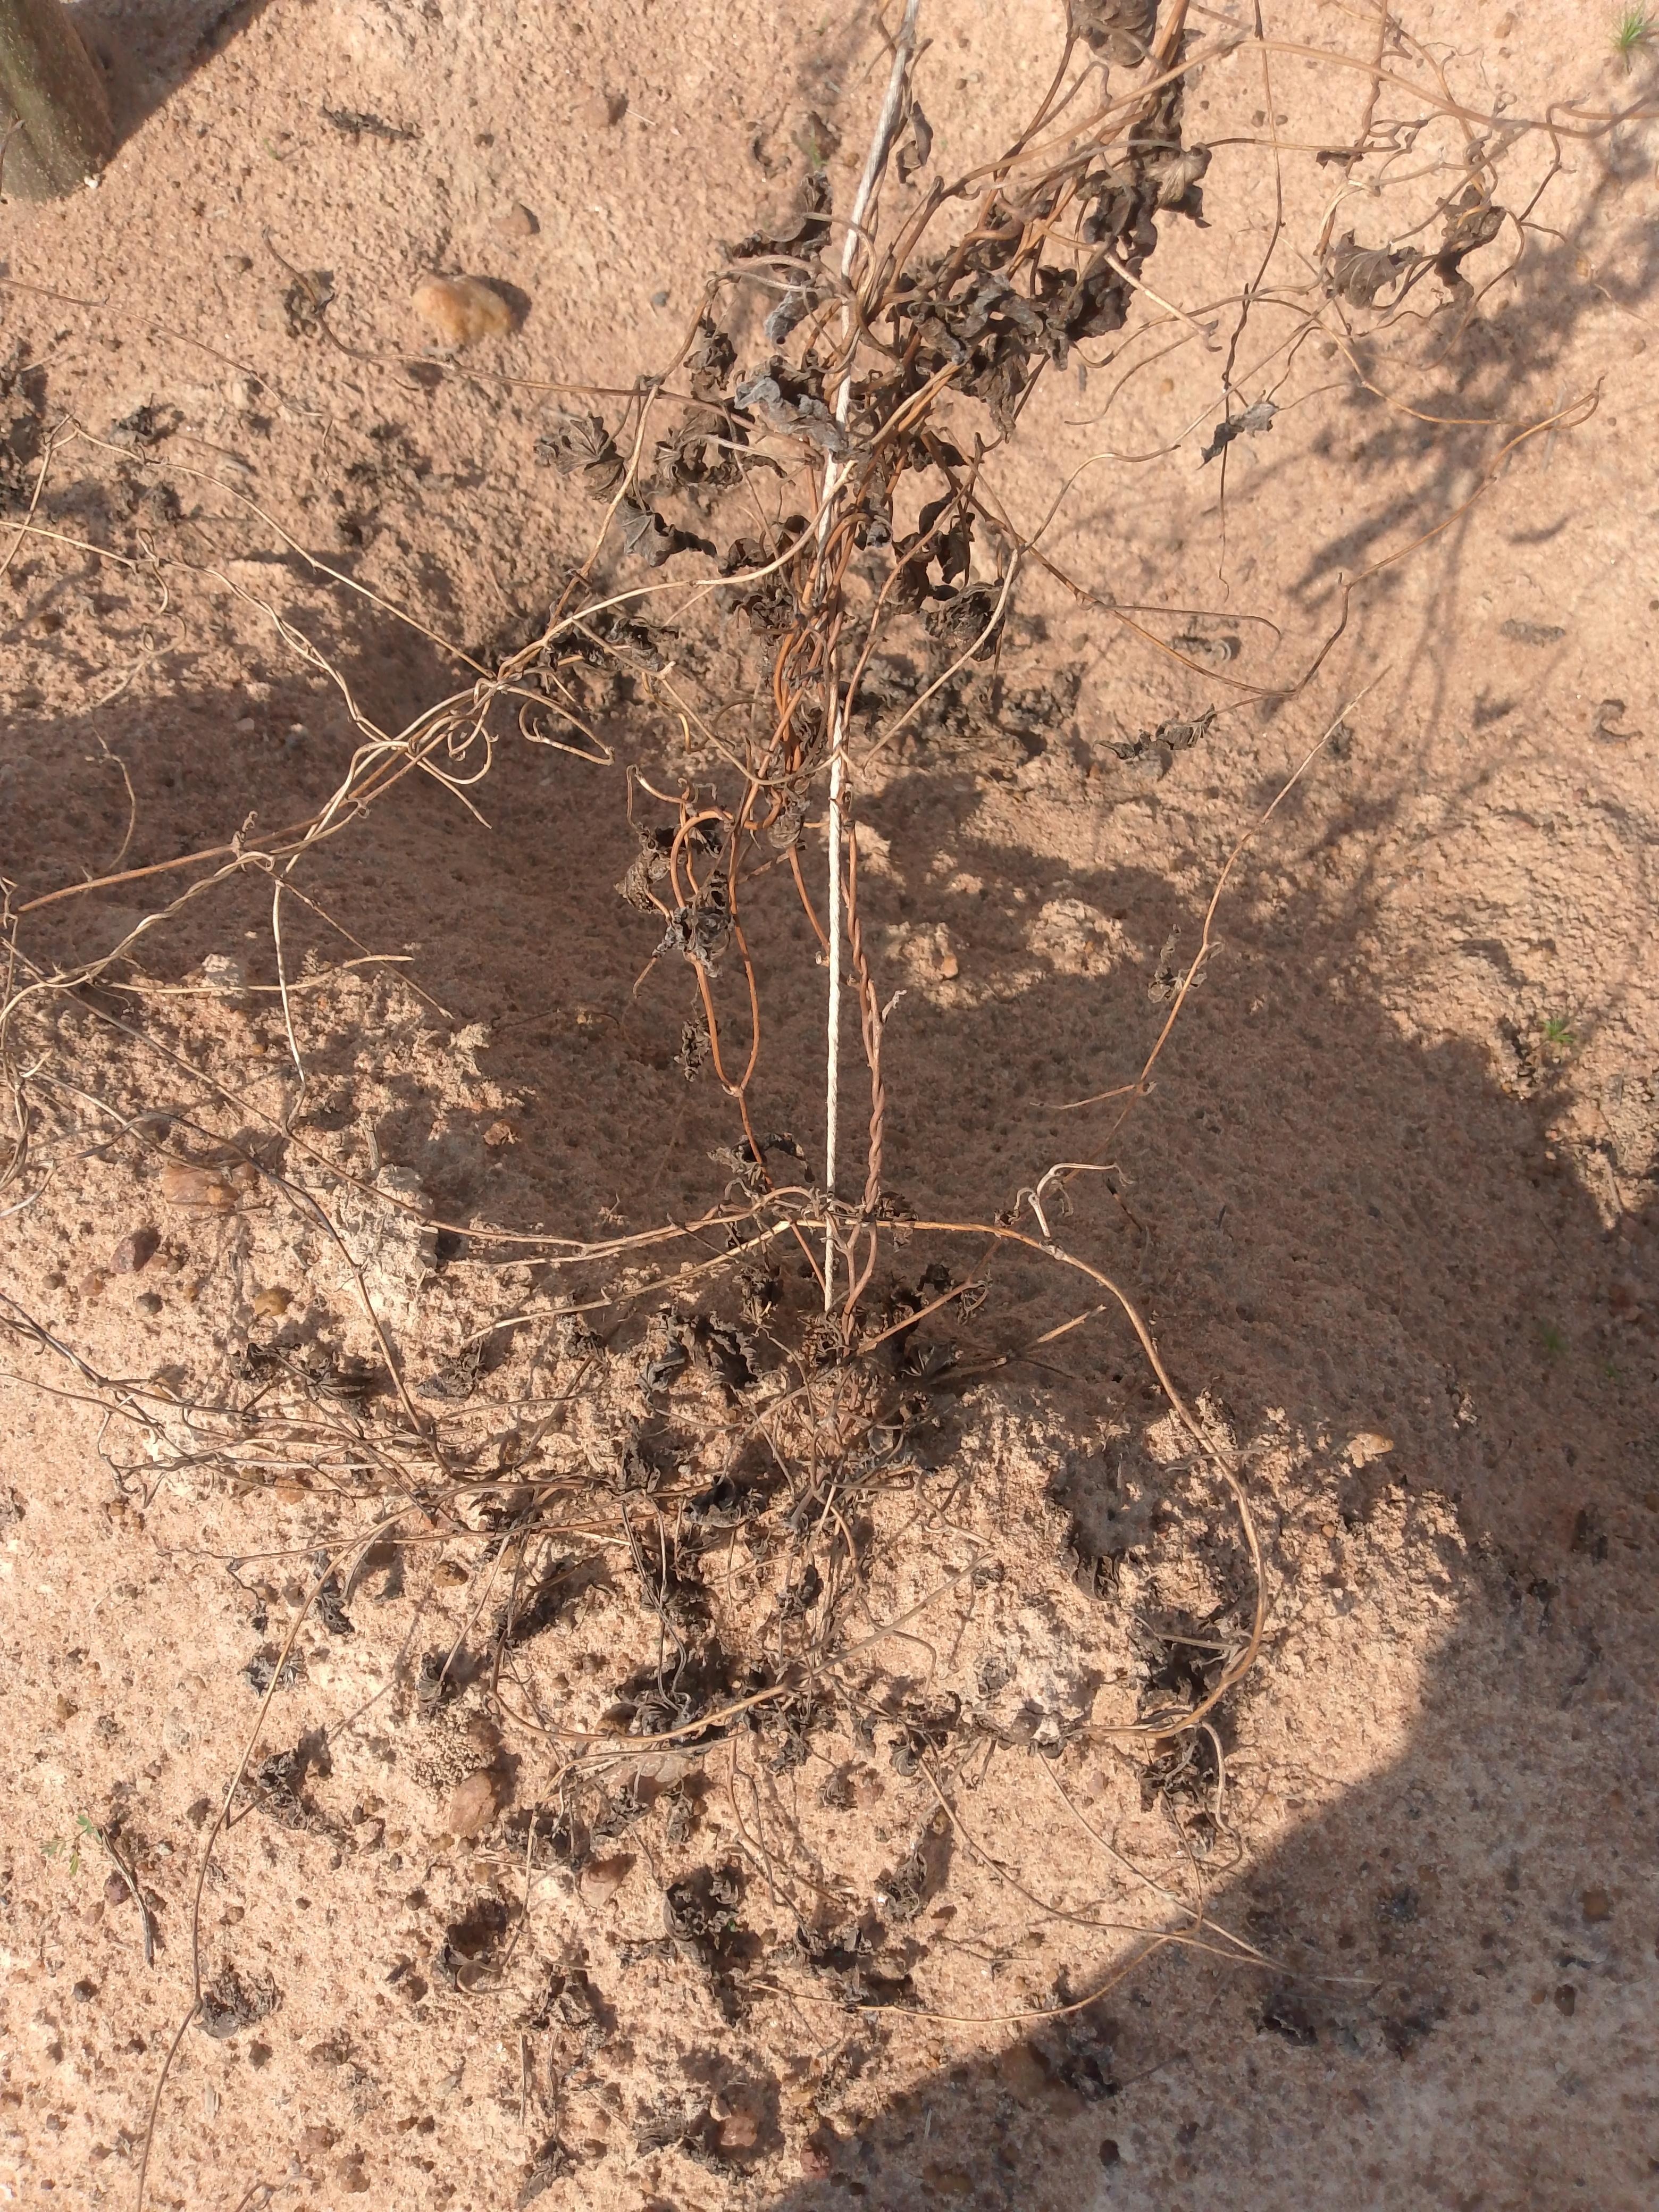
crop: yam
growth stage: maturity
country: Nigeria
